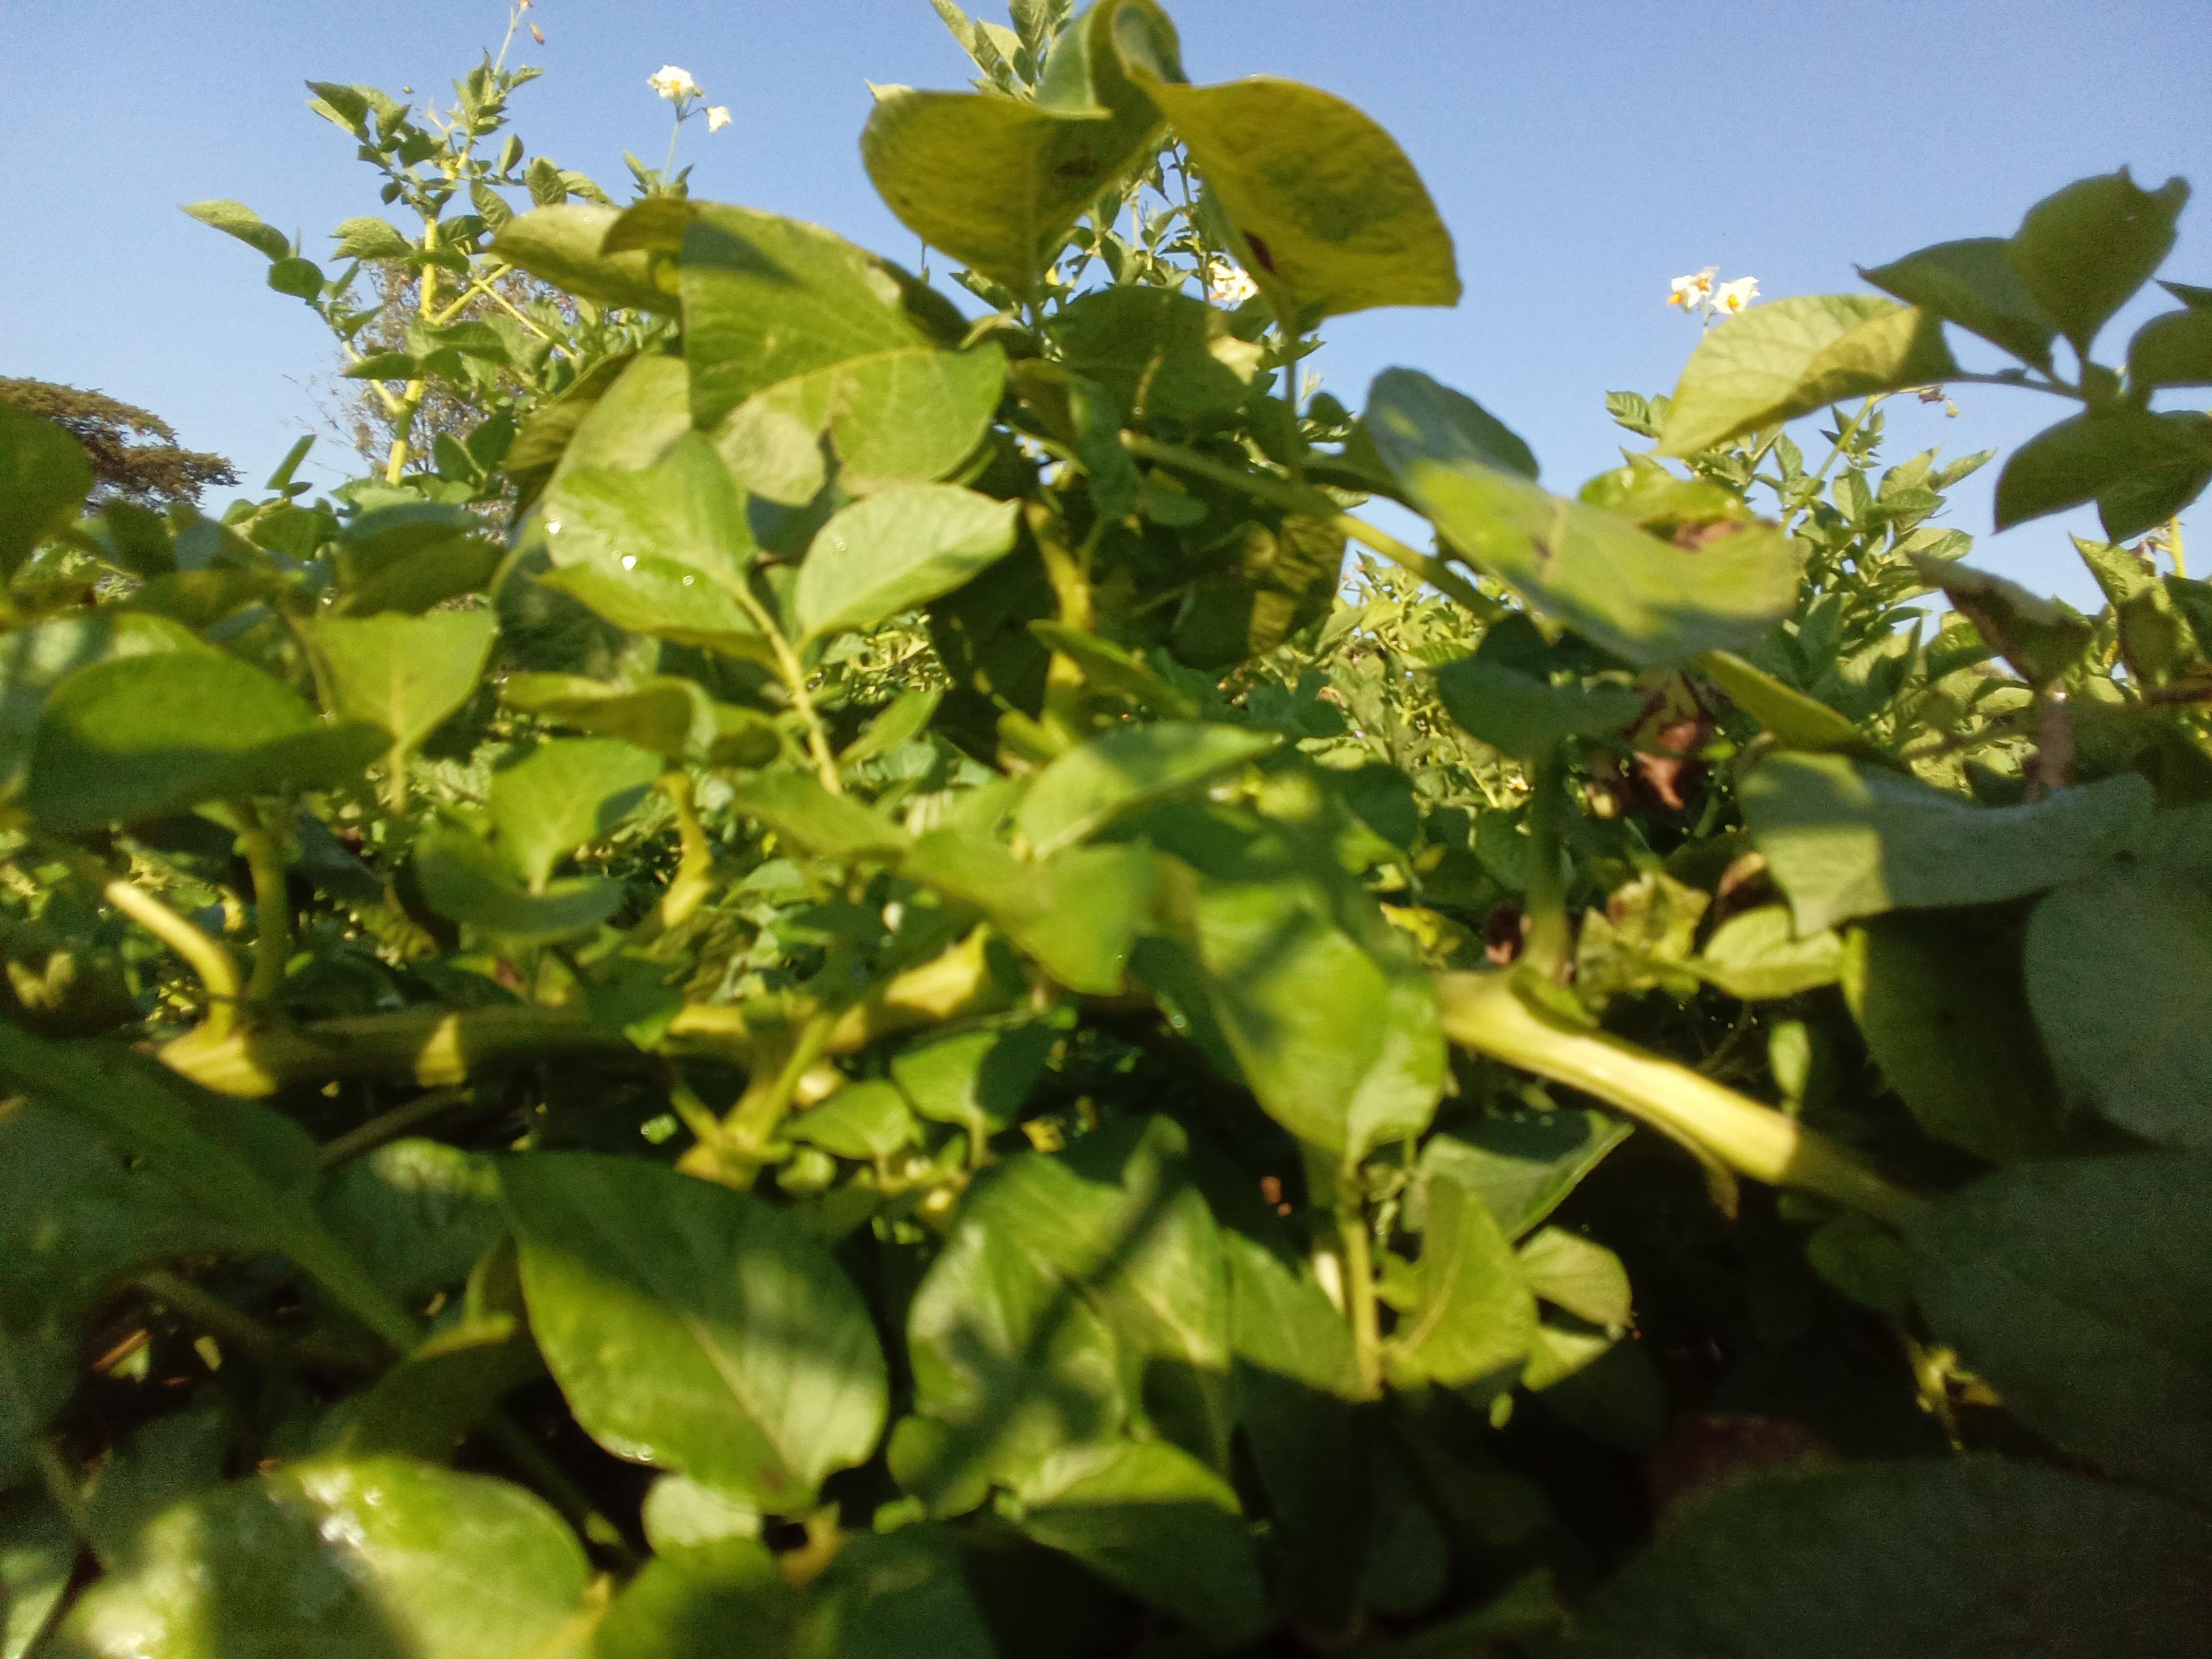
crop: potato
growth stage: vegetative
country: Kenya
